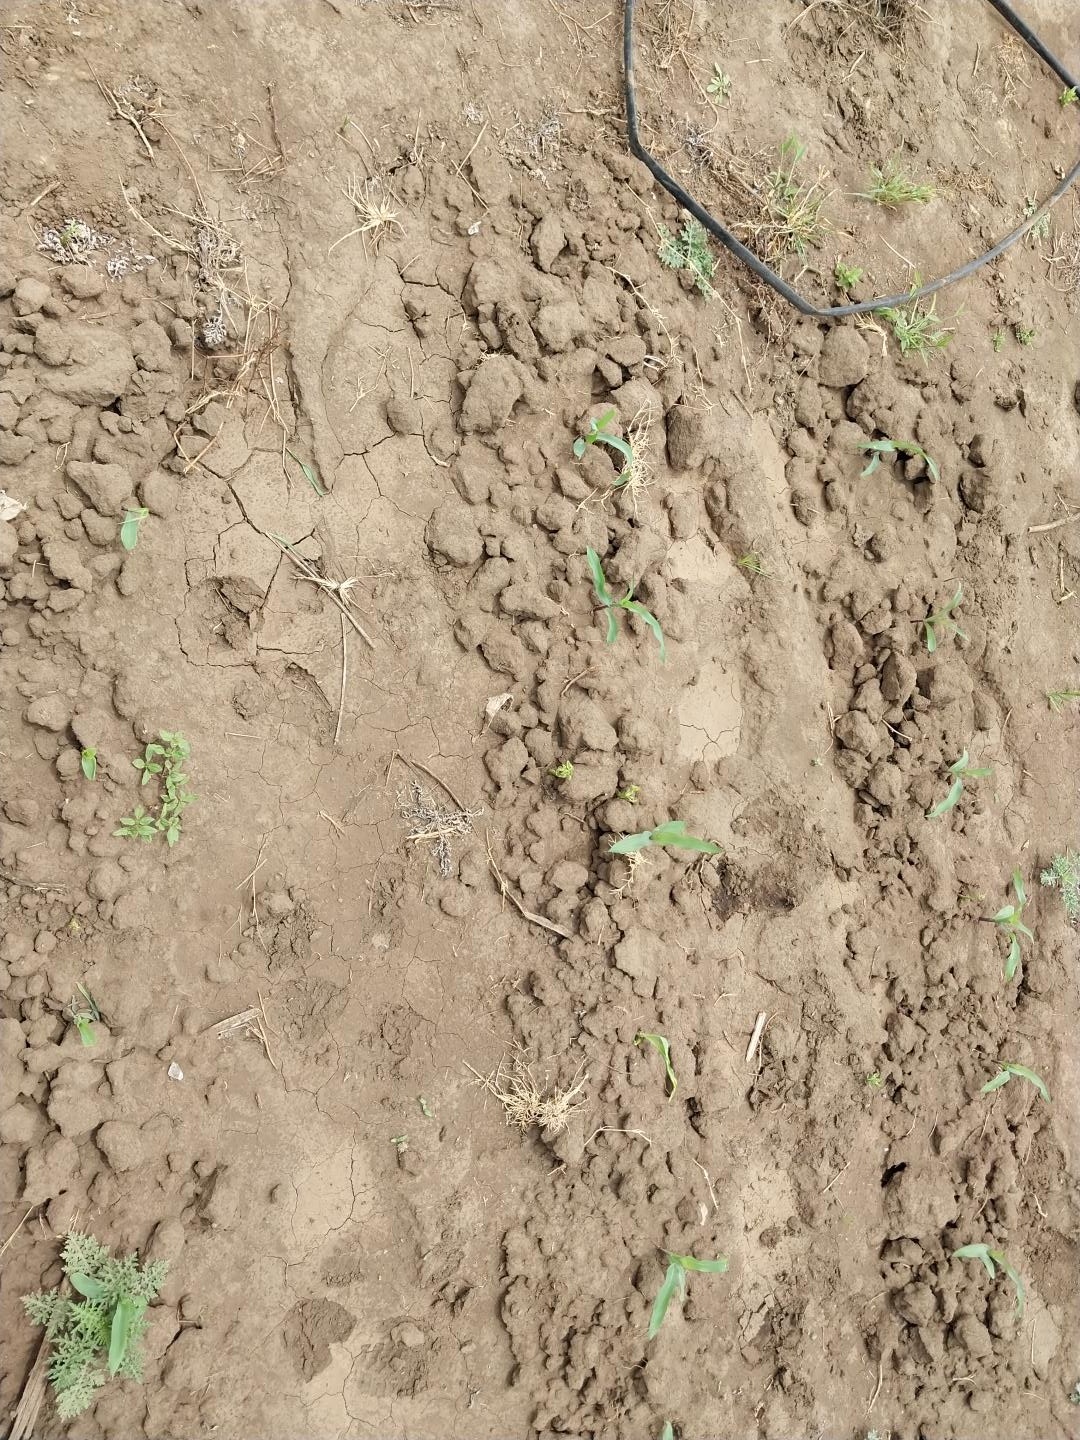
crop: maize
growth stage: emergence
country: Tanzania
